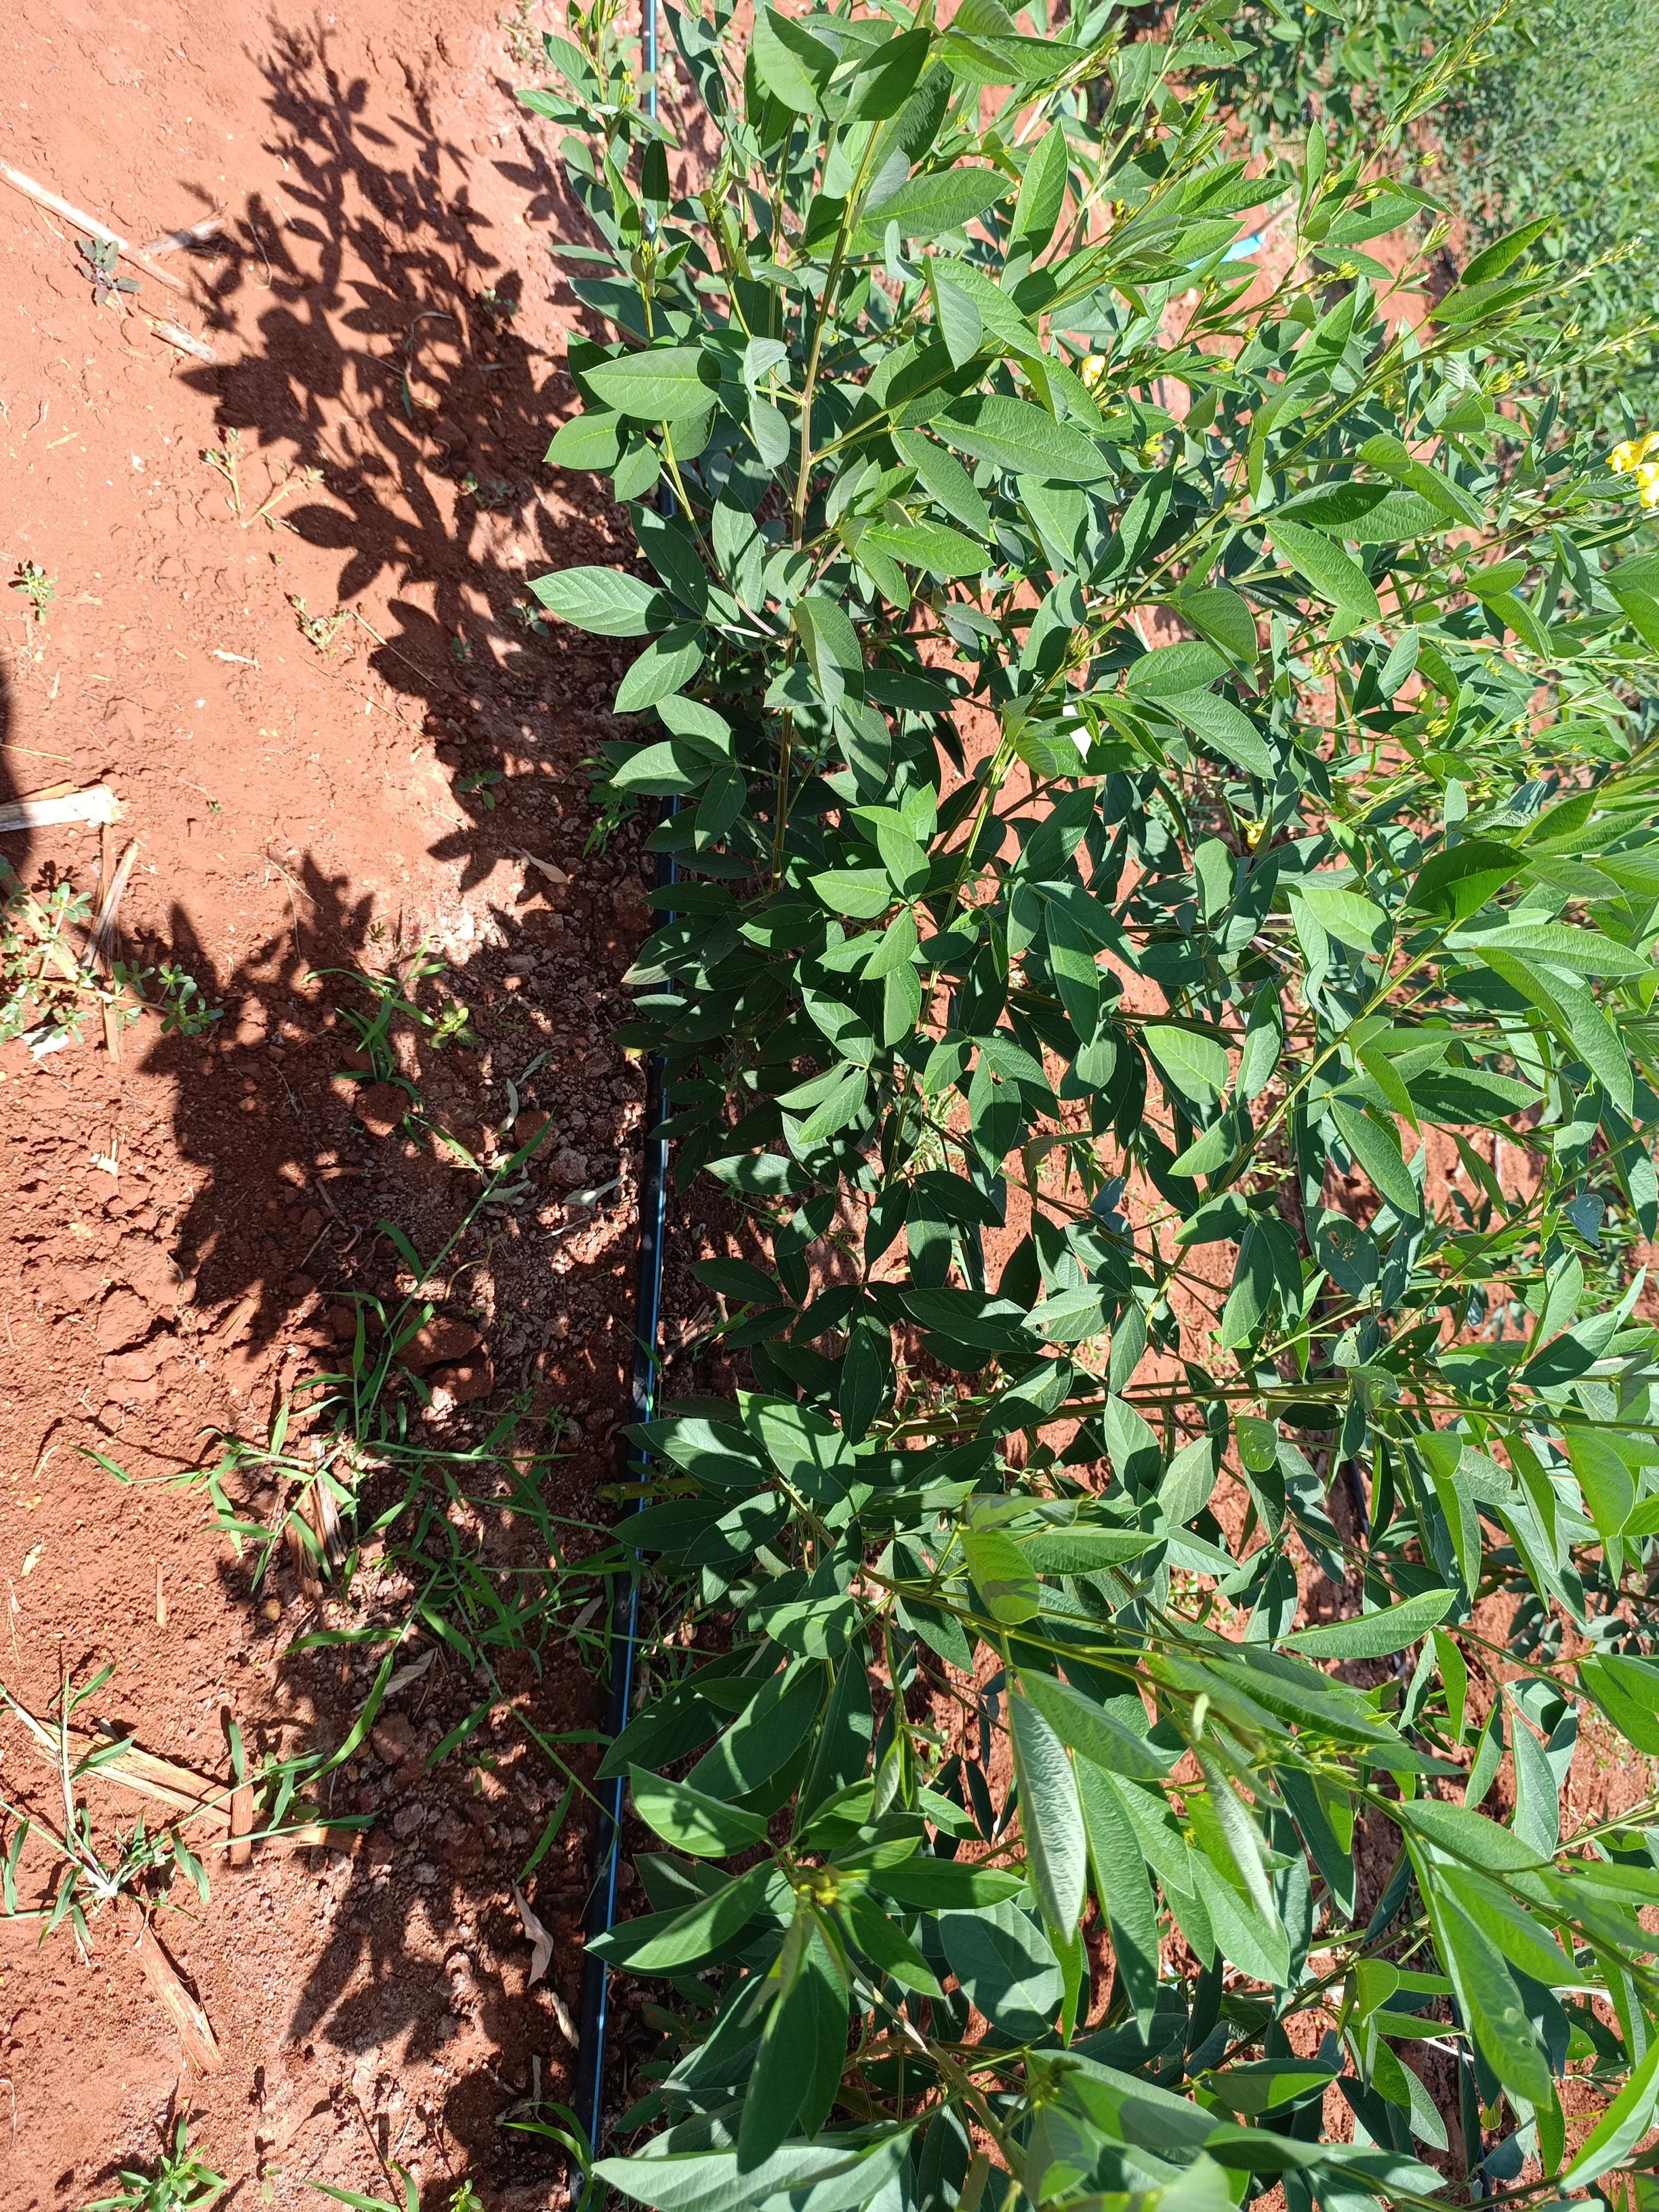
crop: pigeonpea
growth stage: flowering
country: Kenya
